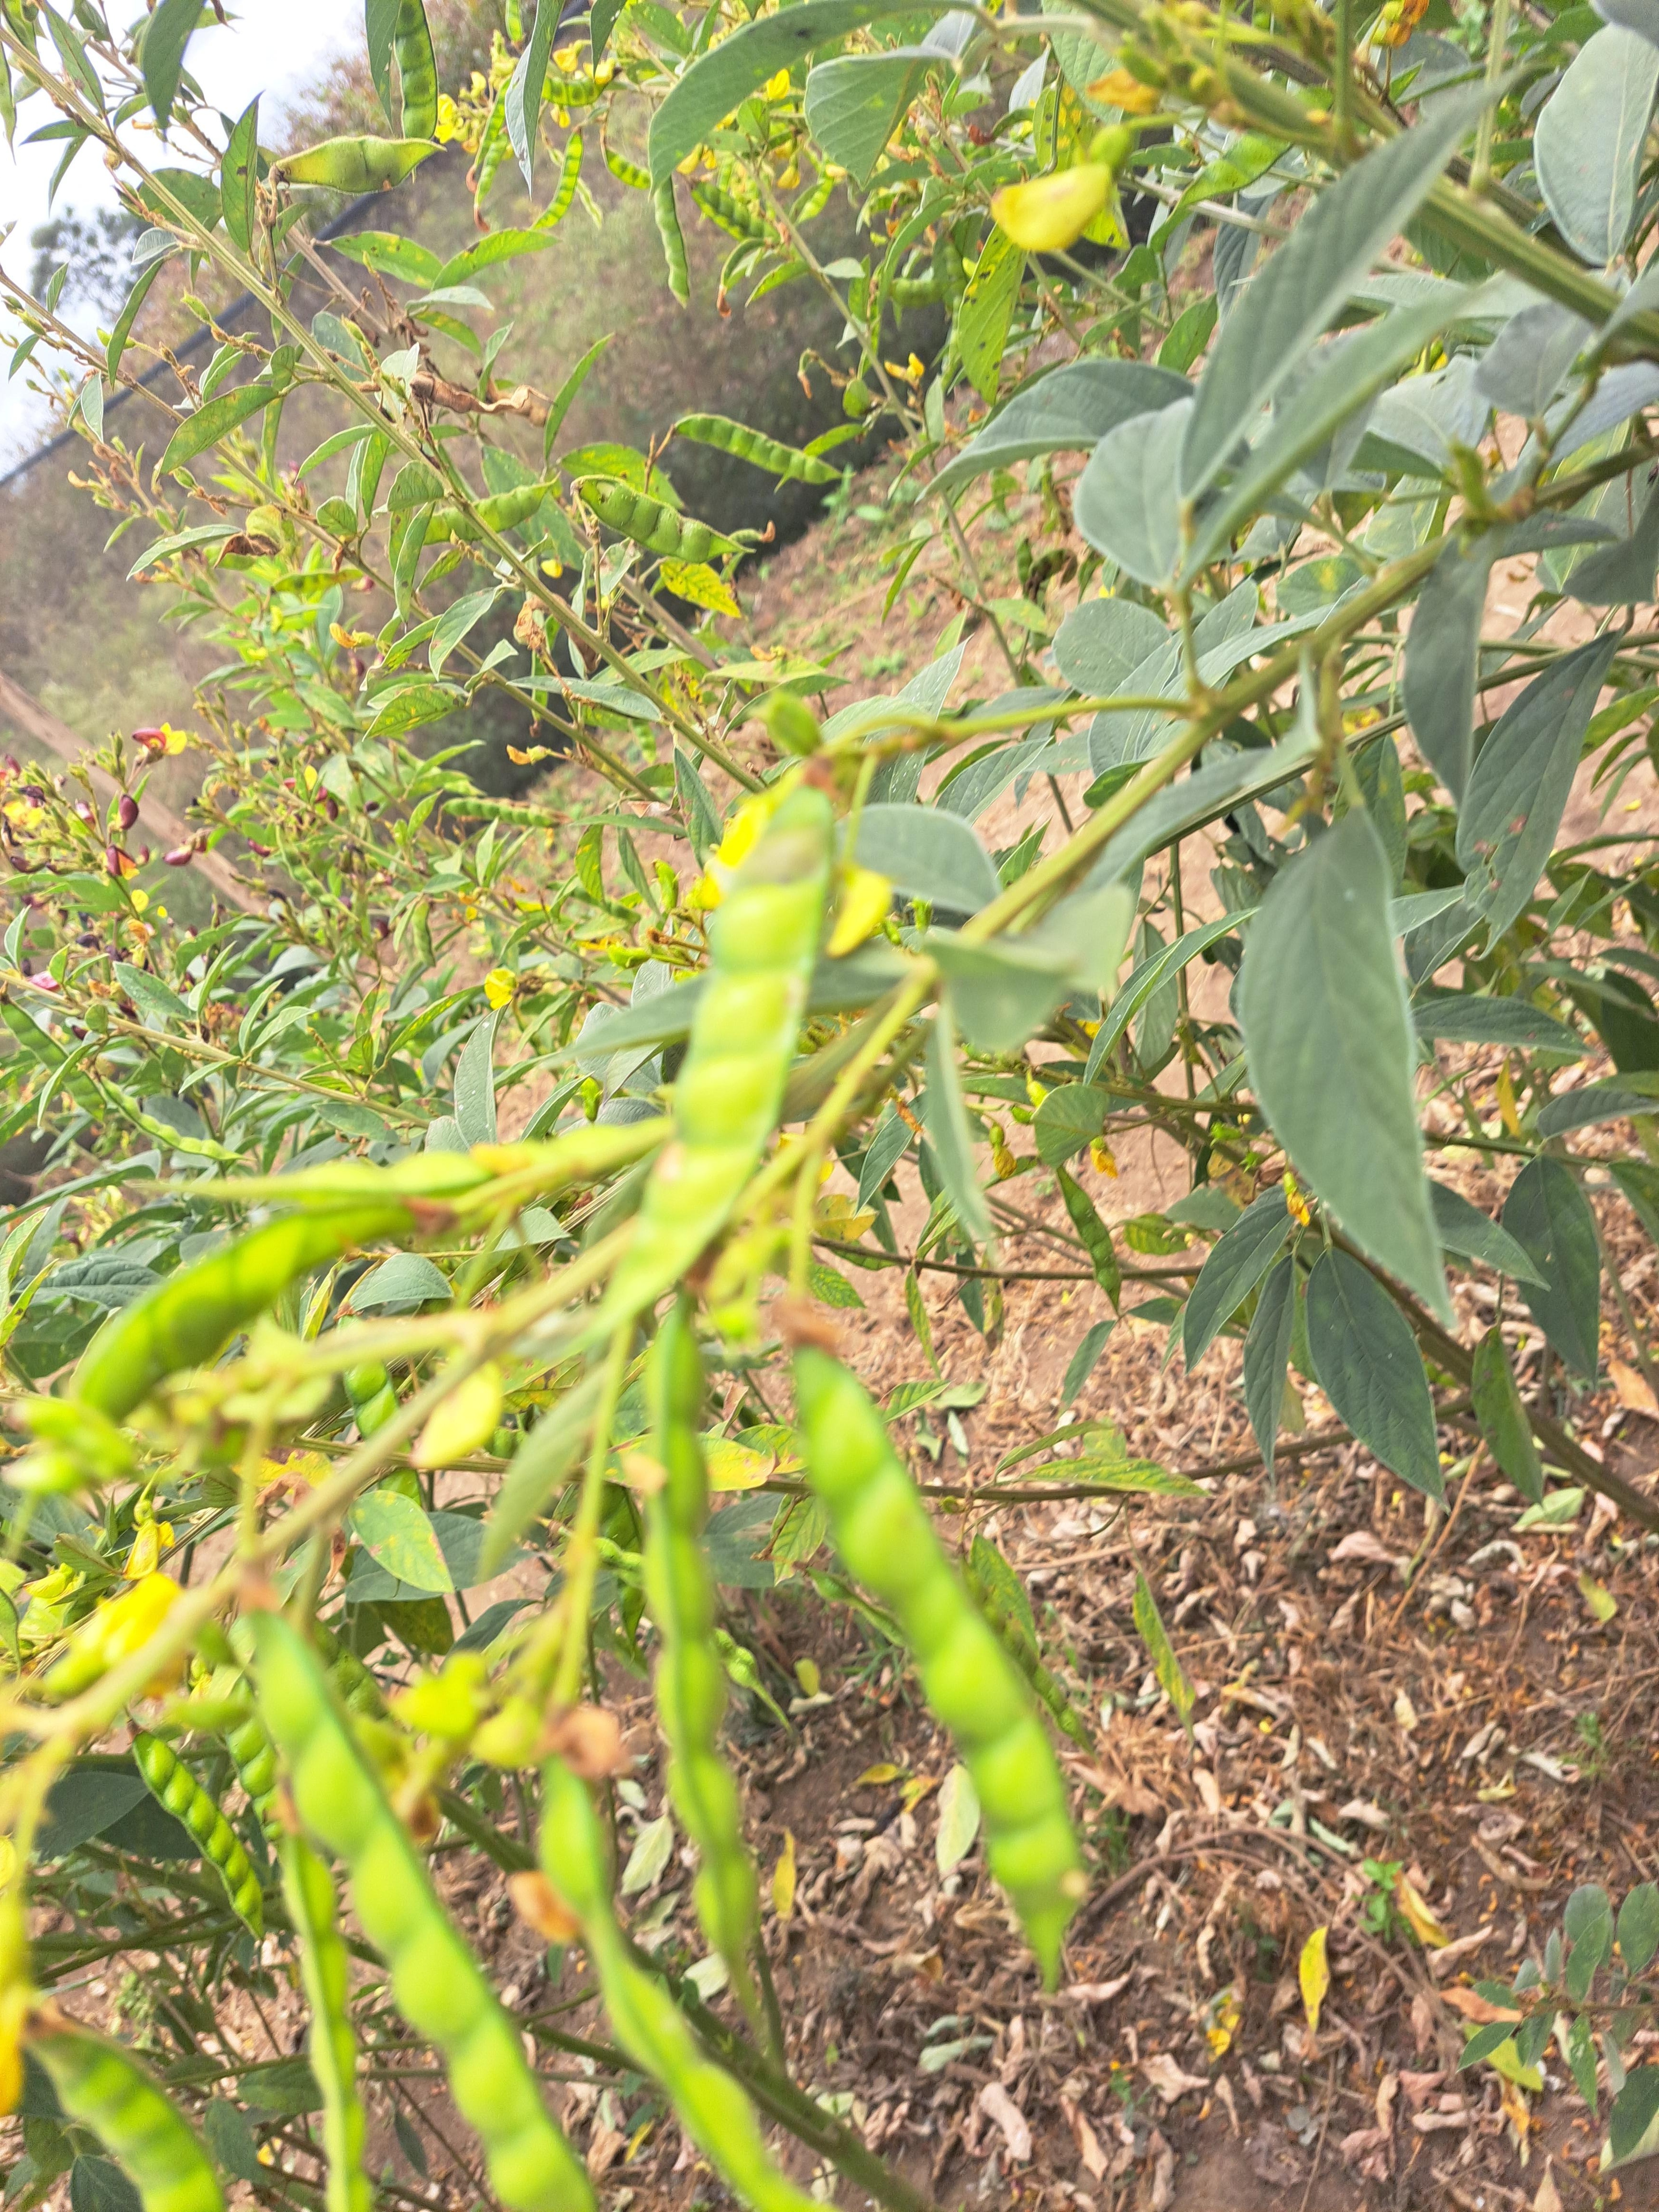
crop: pigeonpea
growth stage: development pod
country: Tanzania
